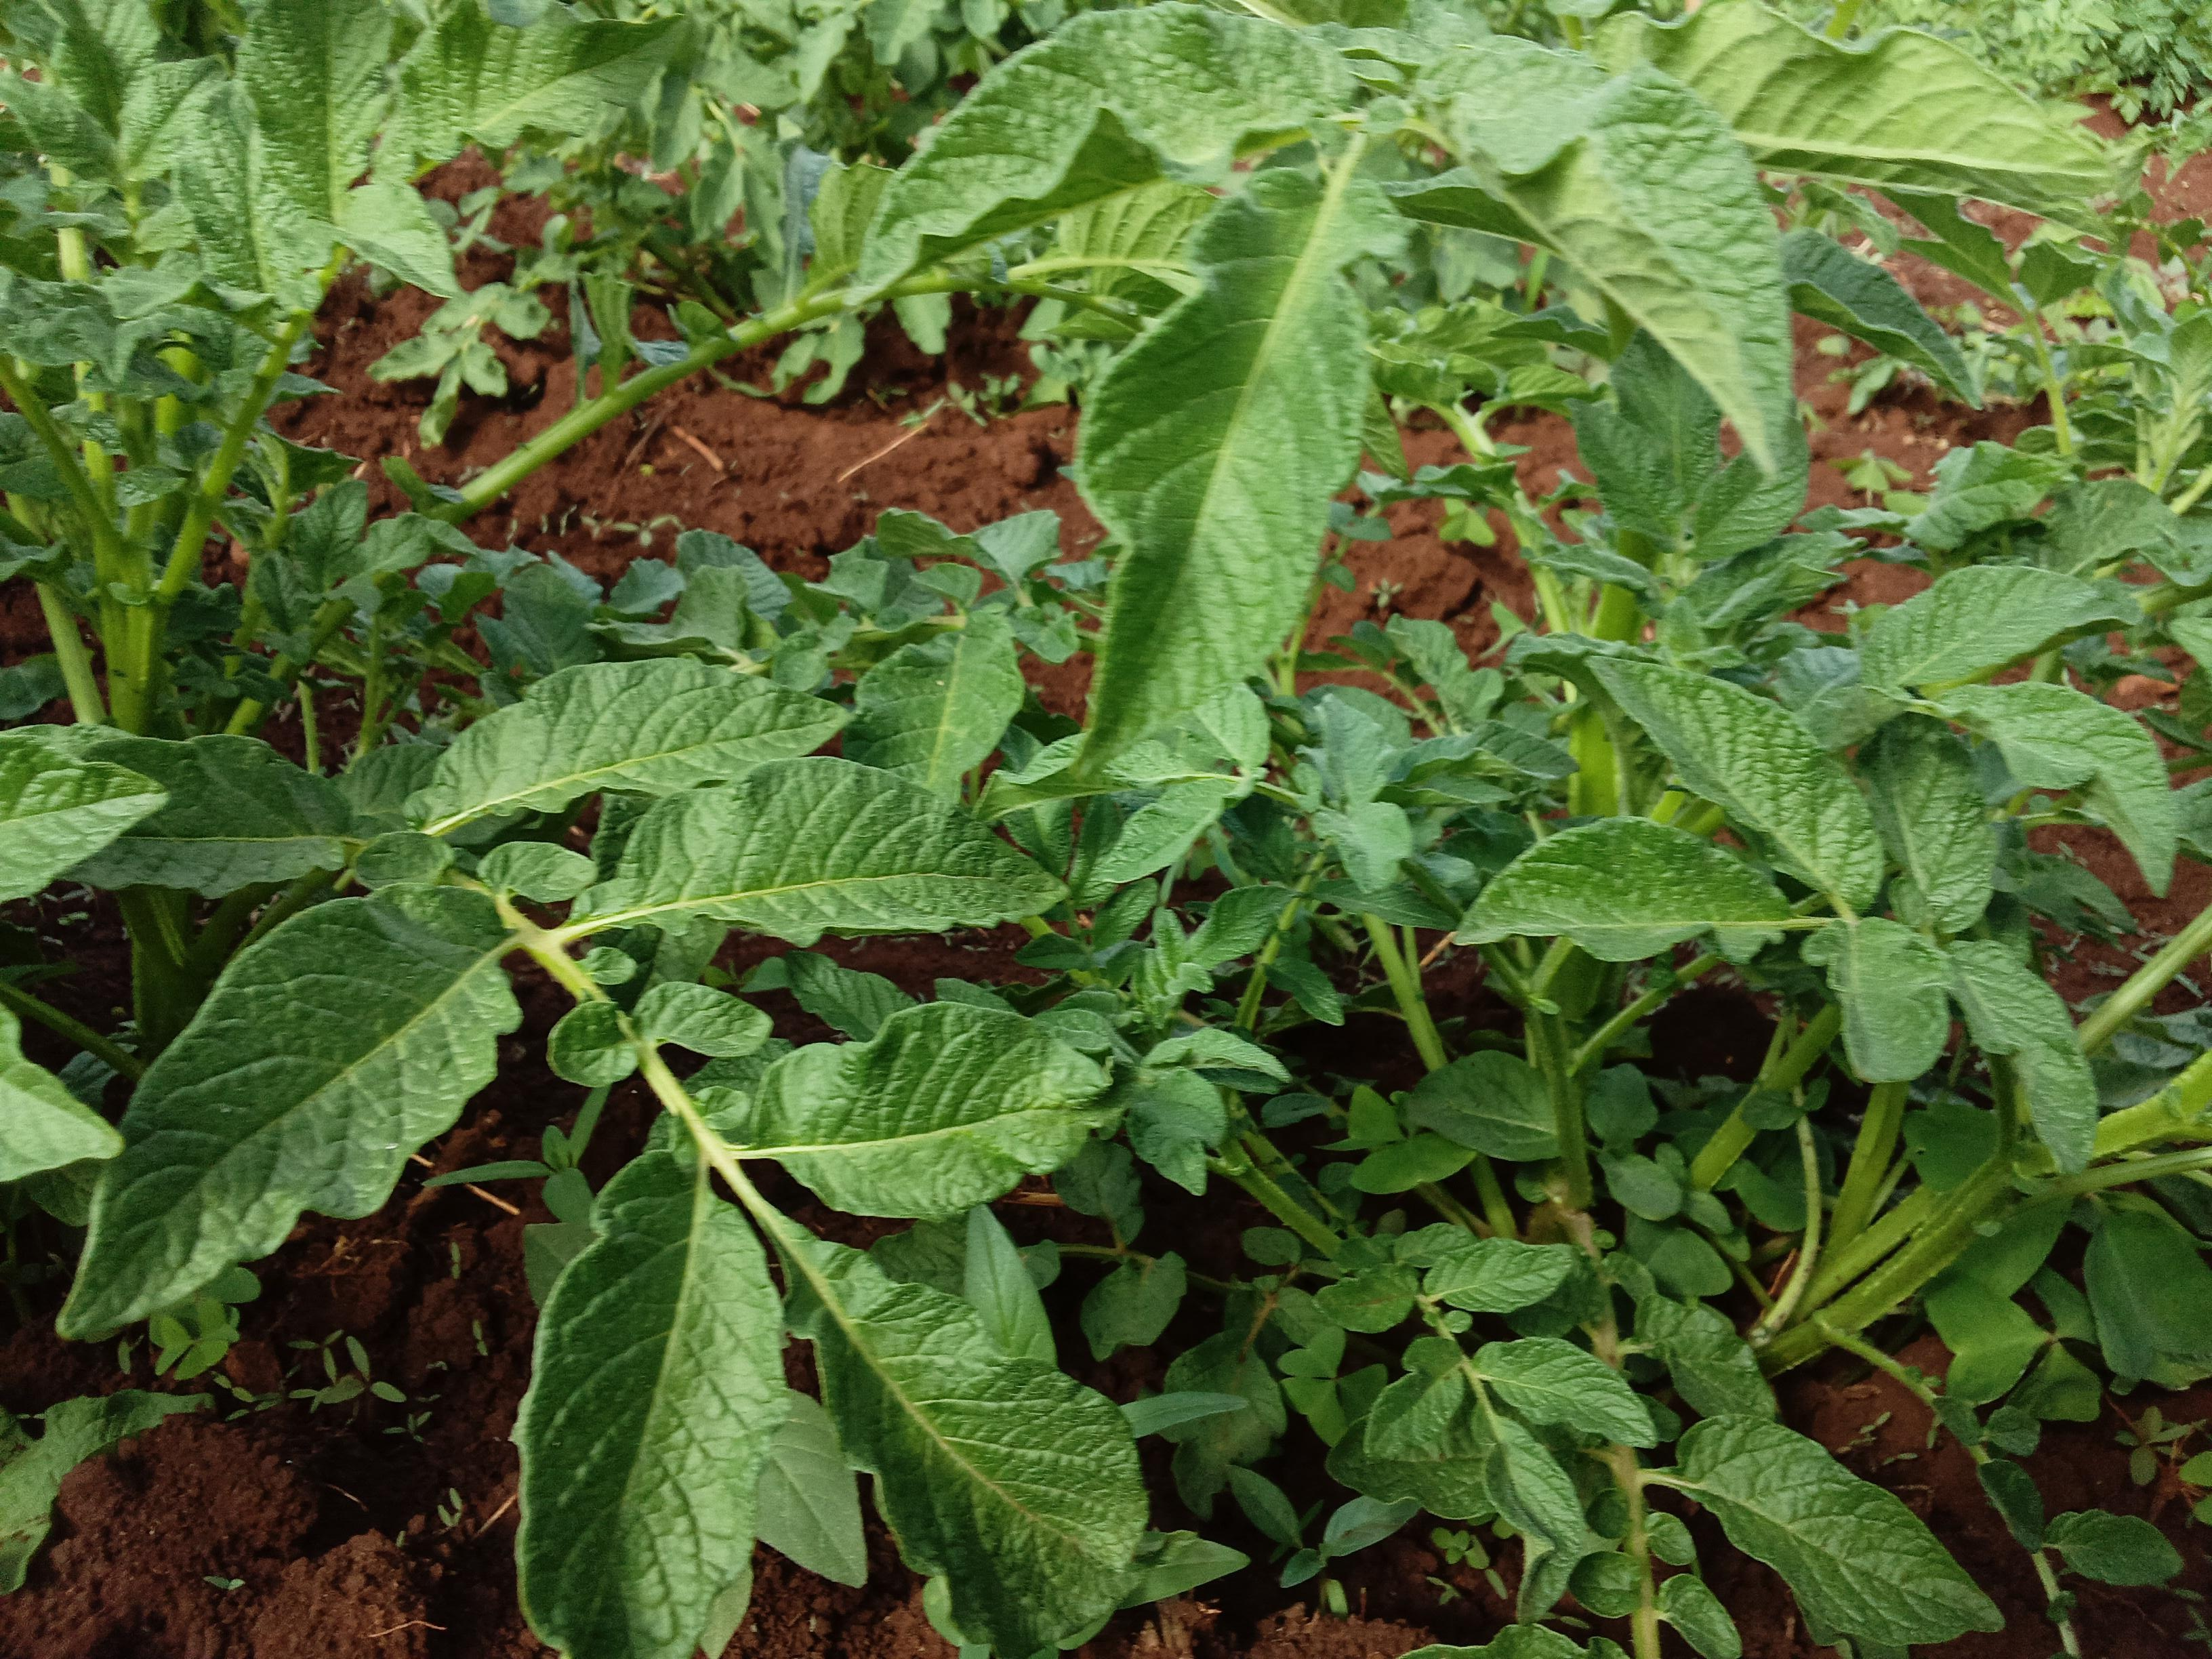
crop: potato
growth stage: vegetative
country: Kenya
